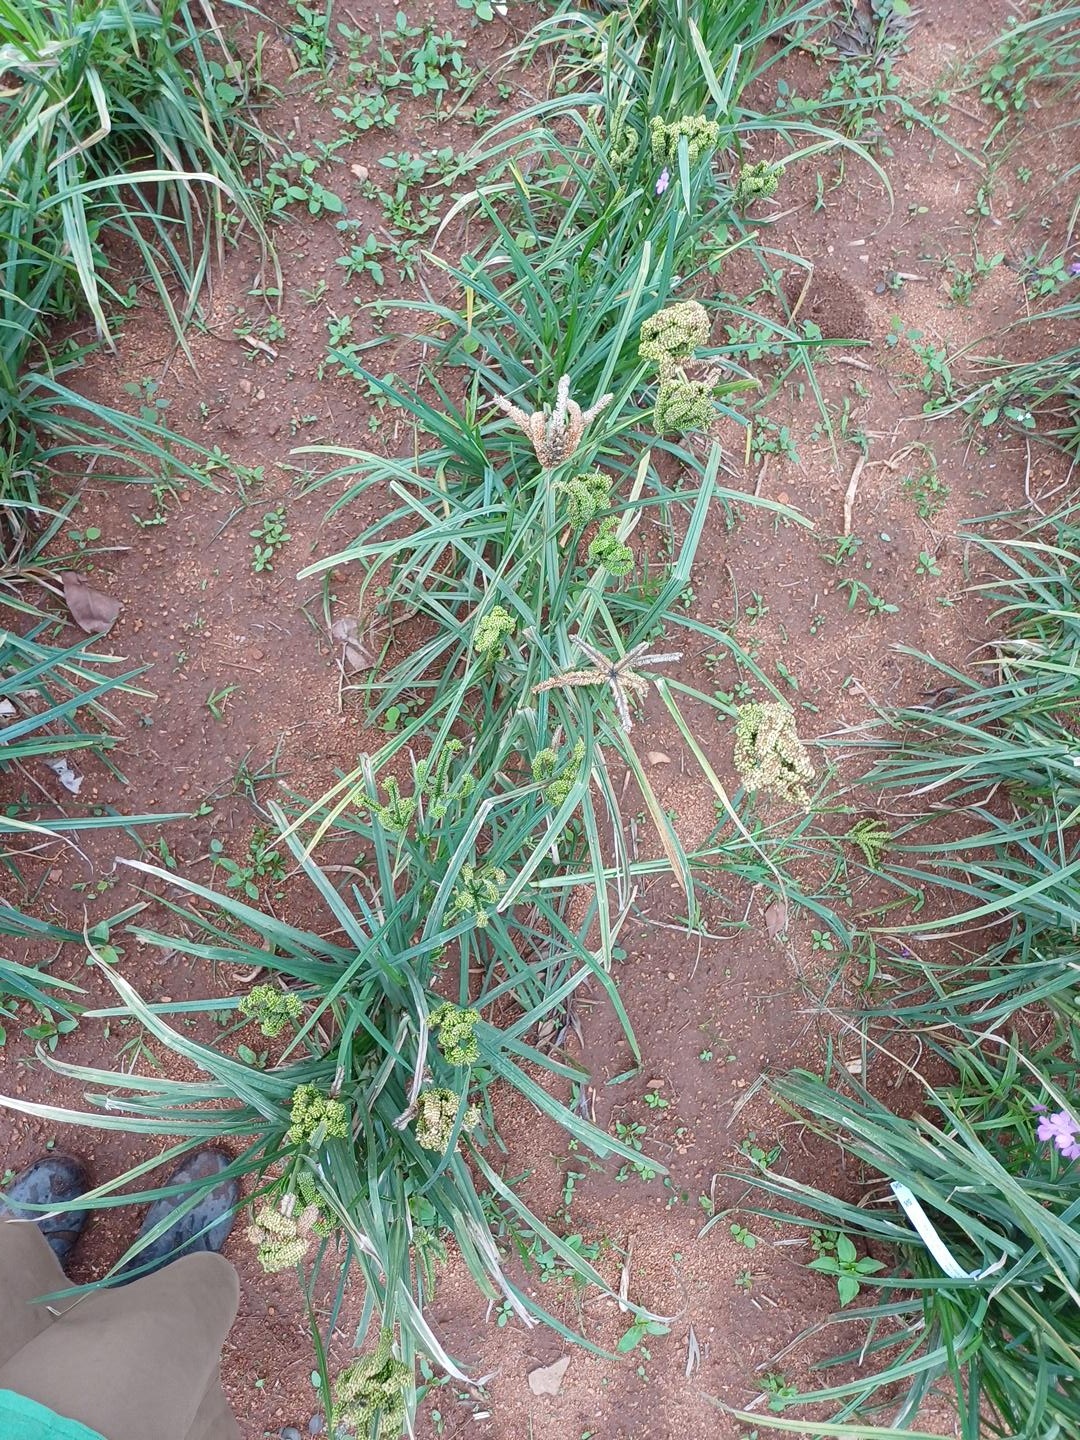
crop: finger millet
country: Kenya
